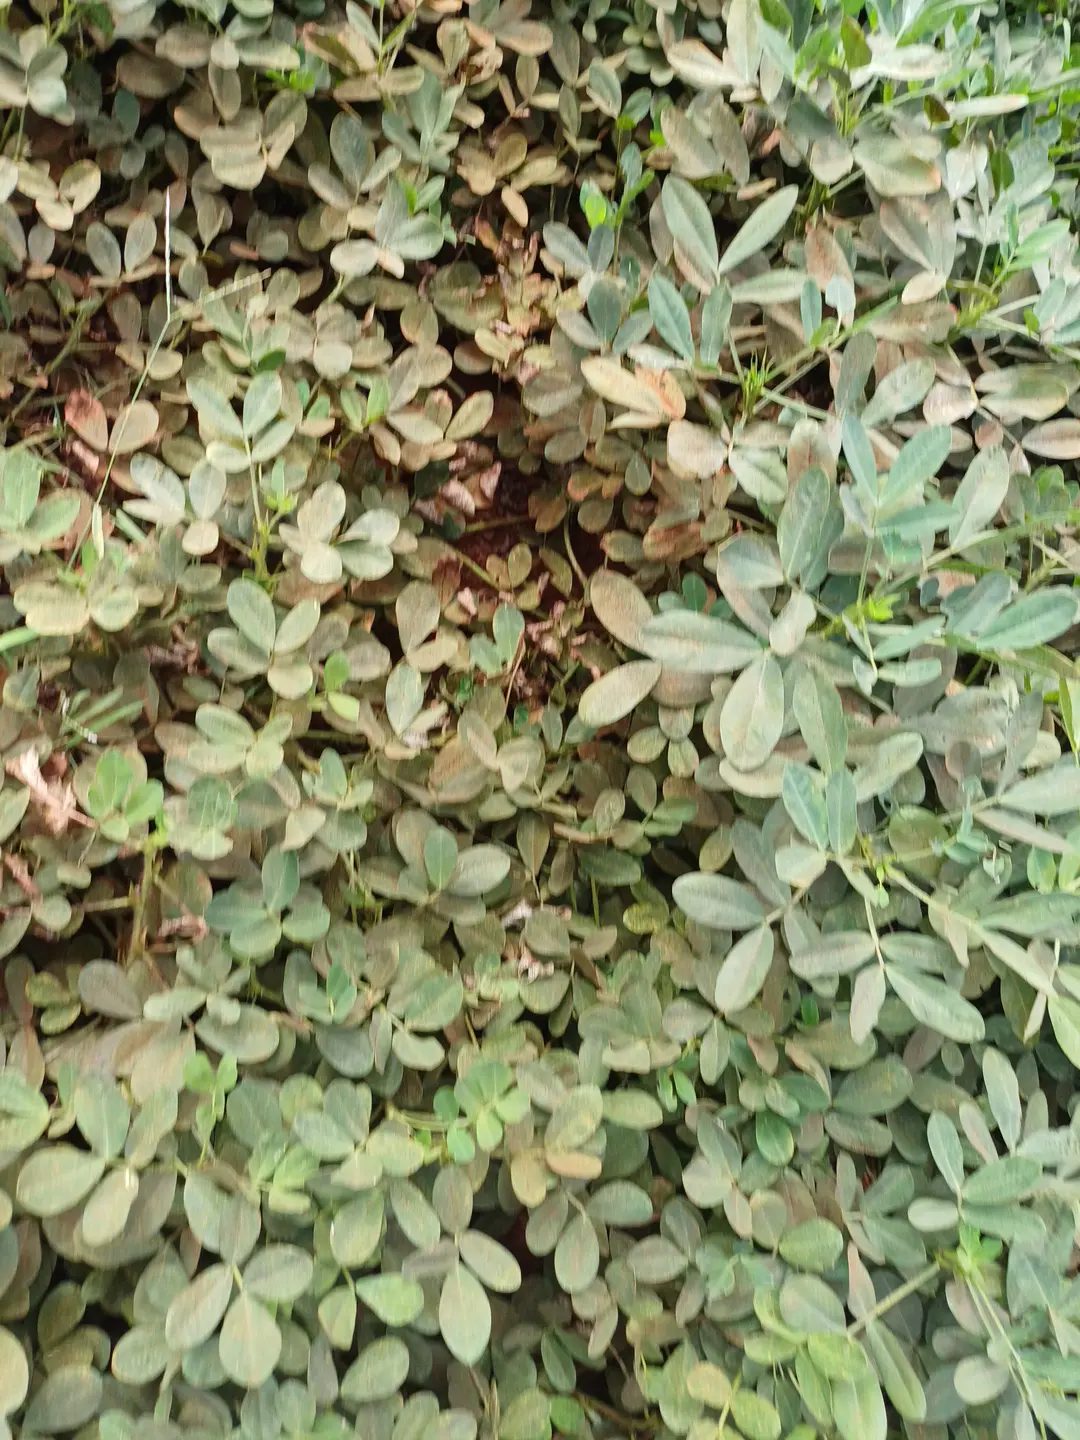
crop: groundnut
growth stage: pegging
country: Kenya
